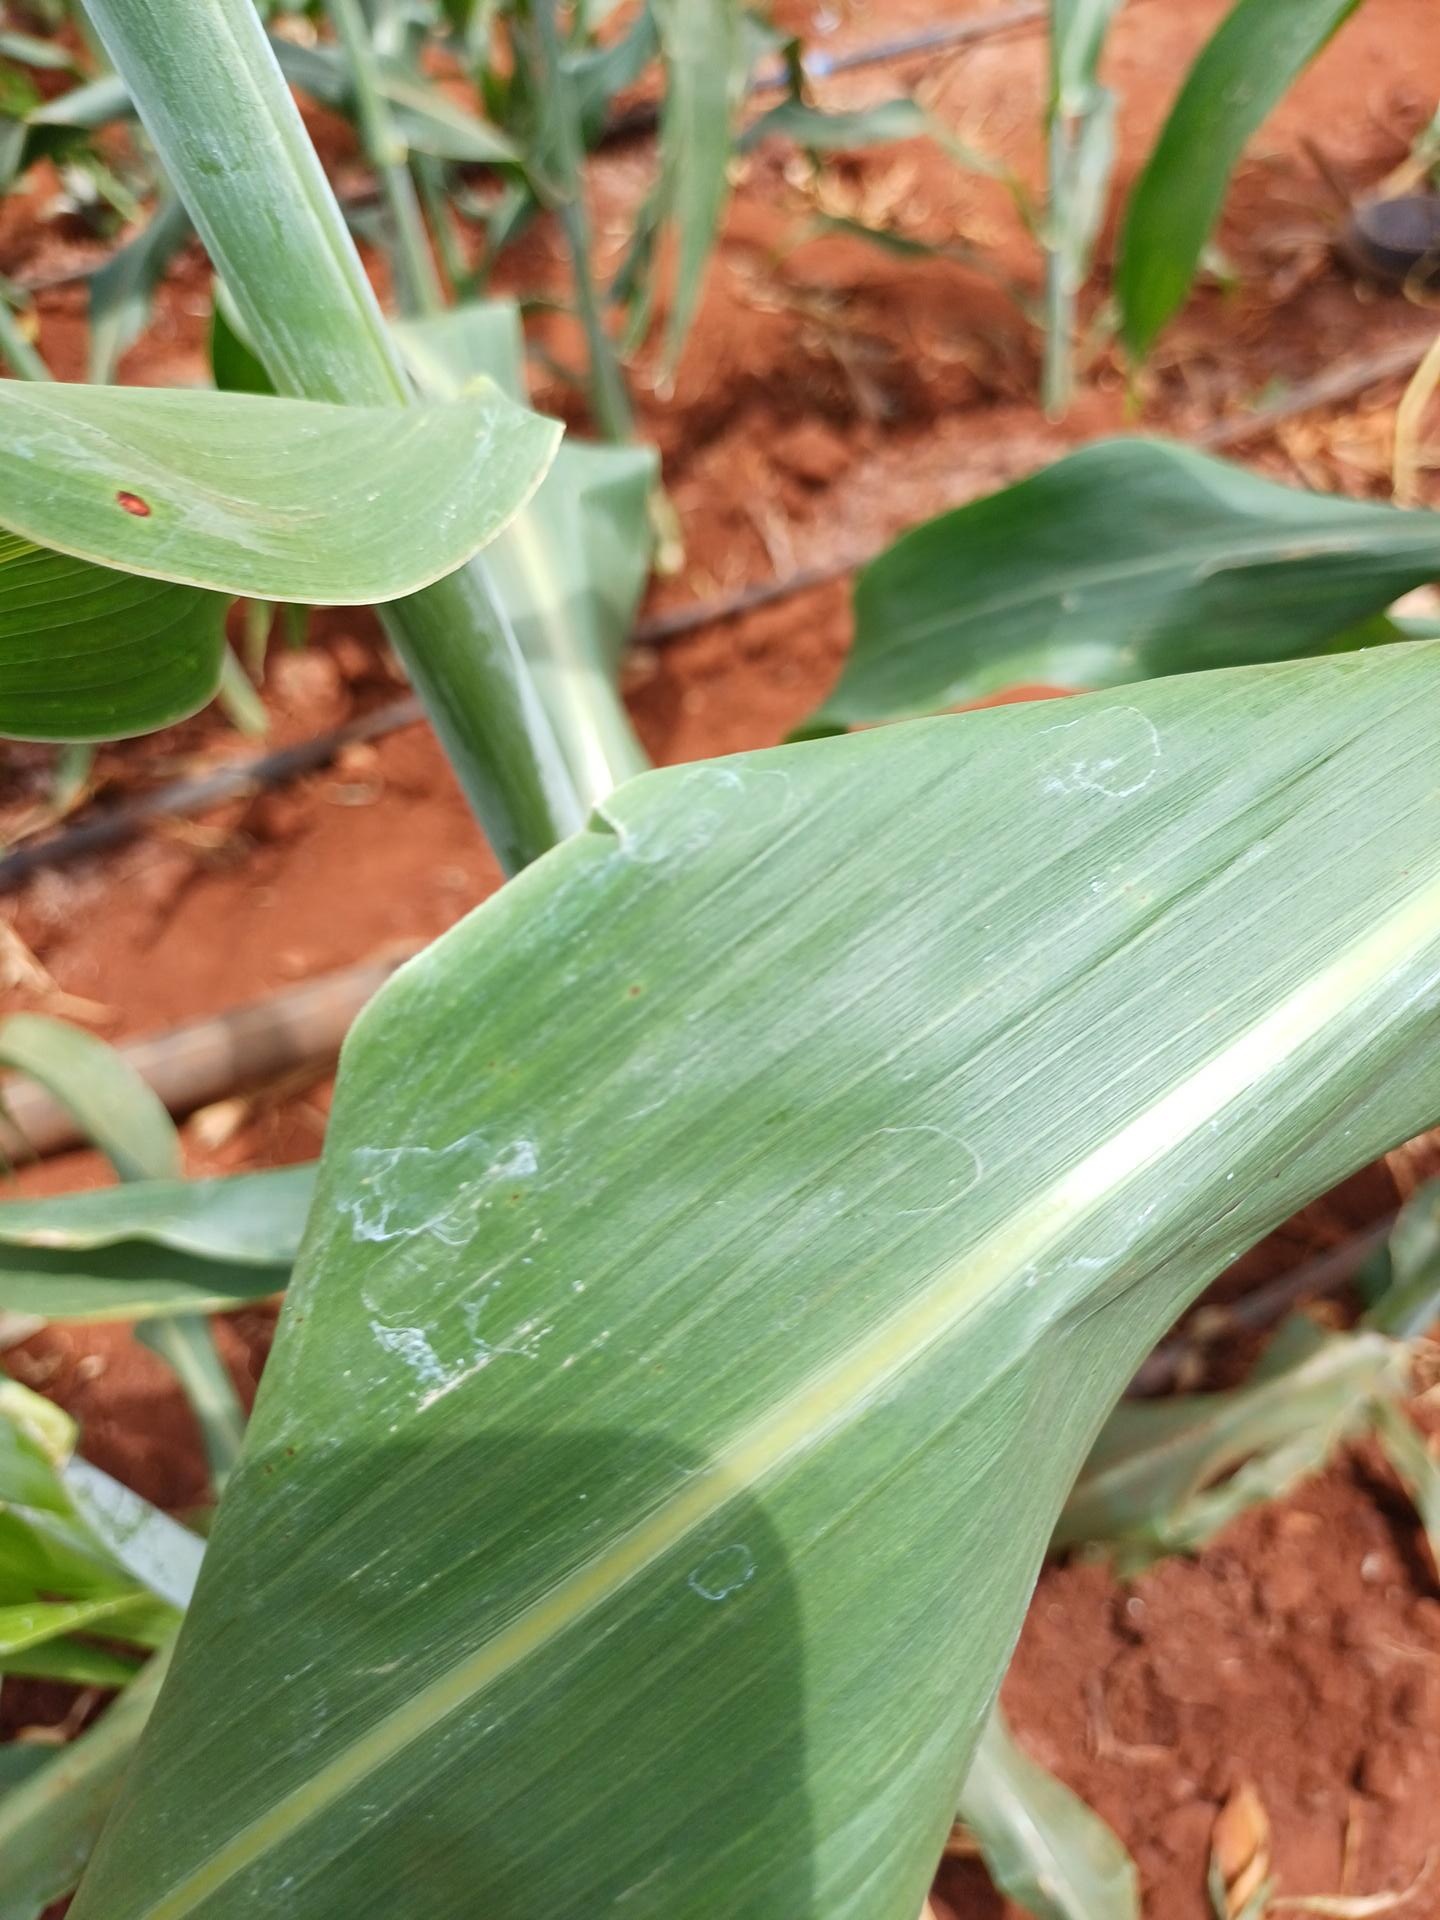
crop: sorghum
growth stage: vegetative
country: Kenya
